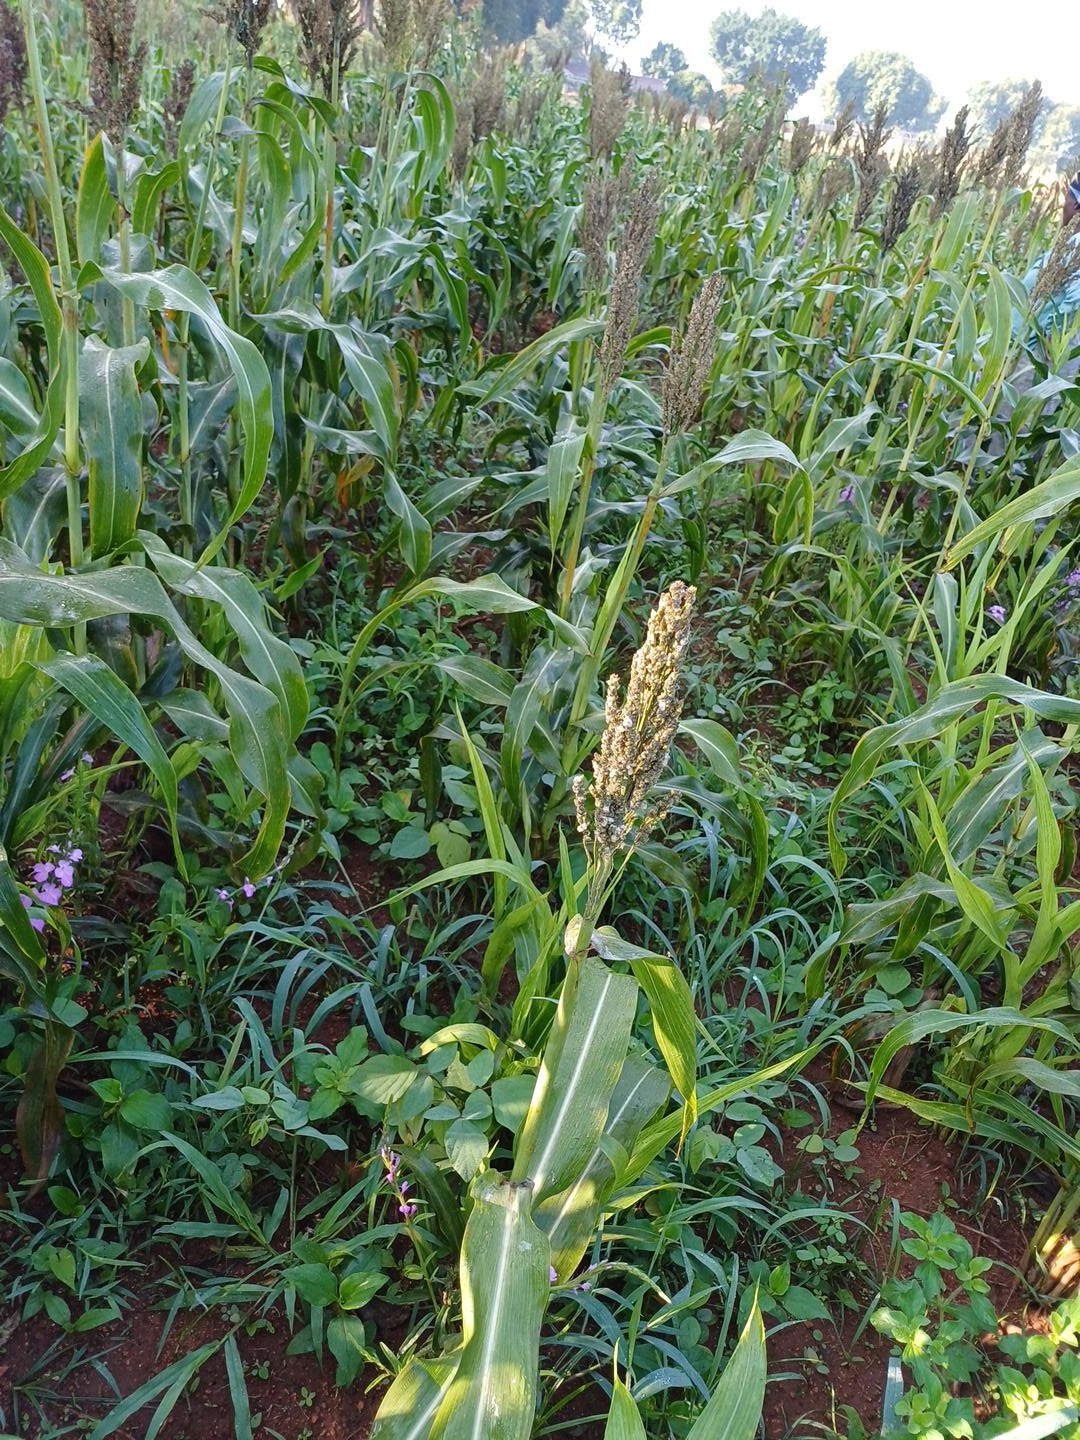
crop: sorghum
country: Kenya
